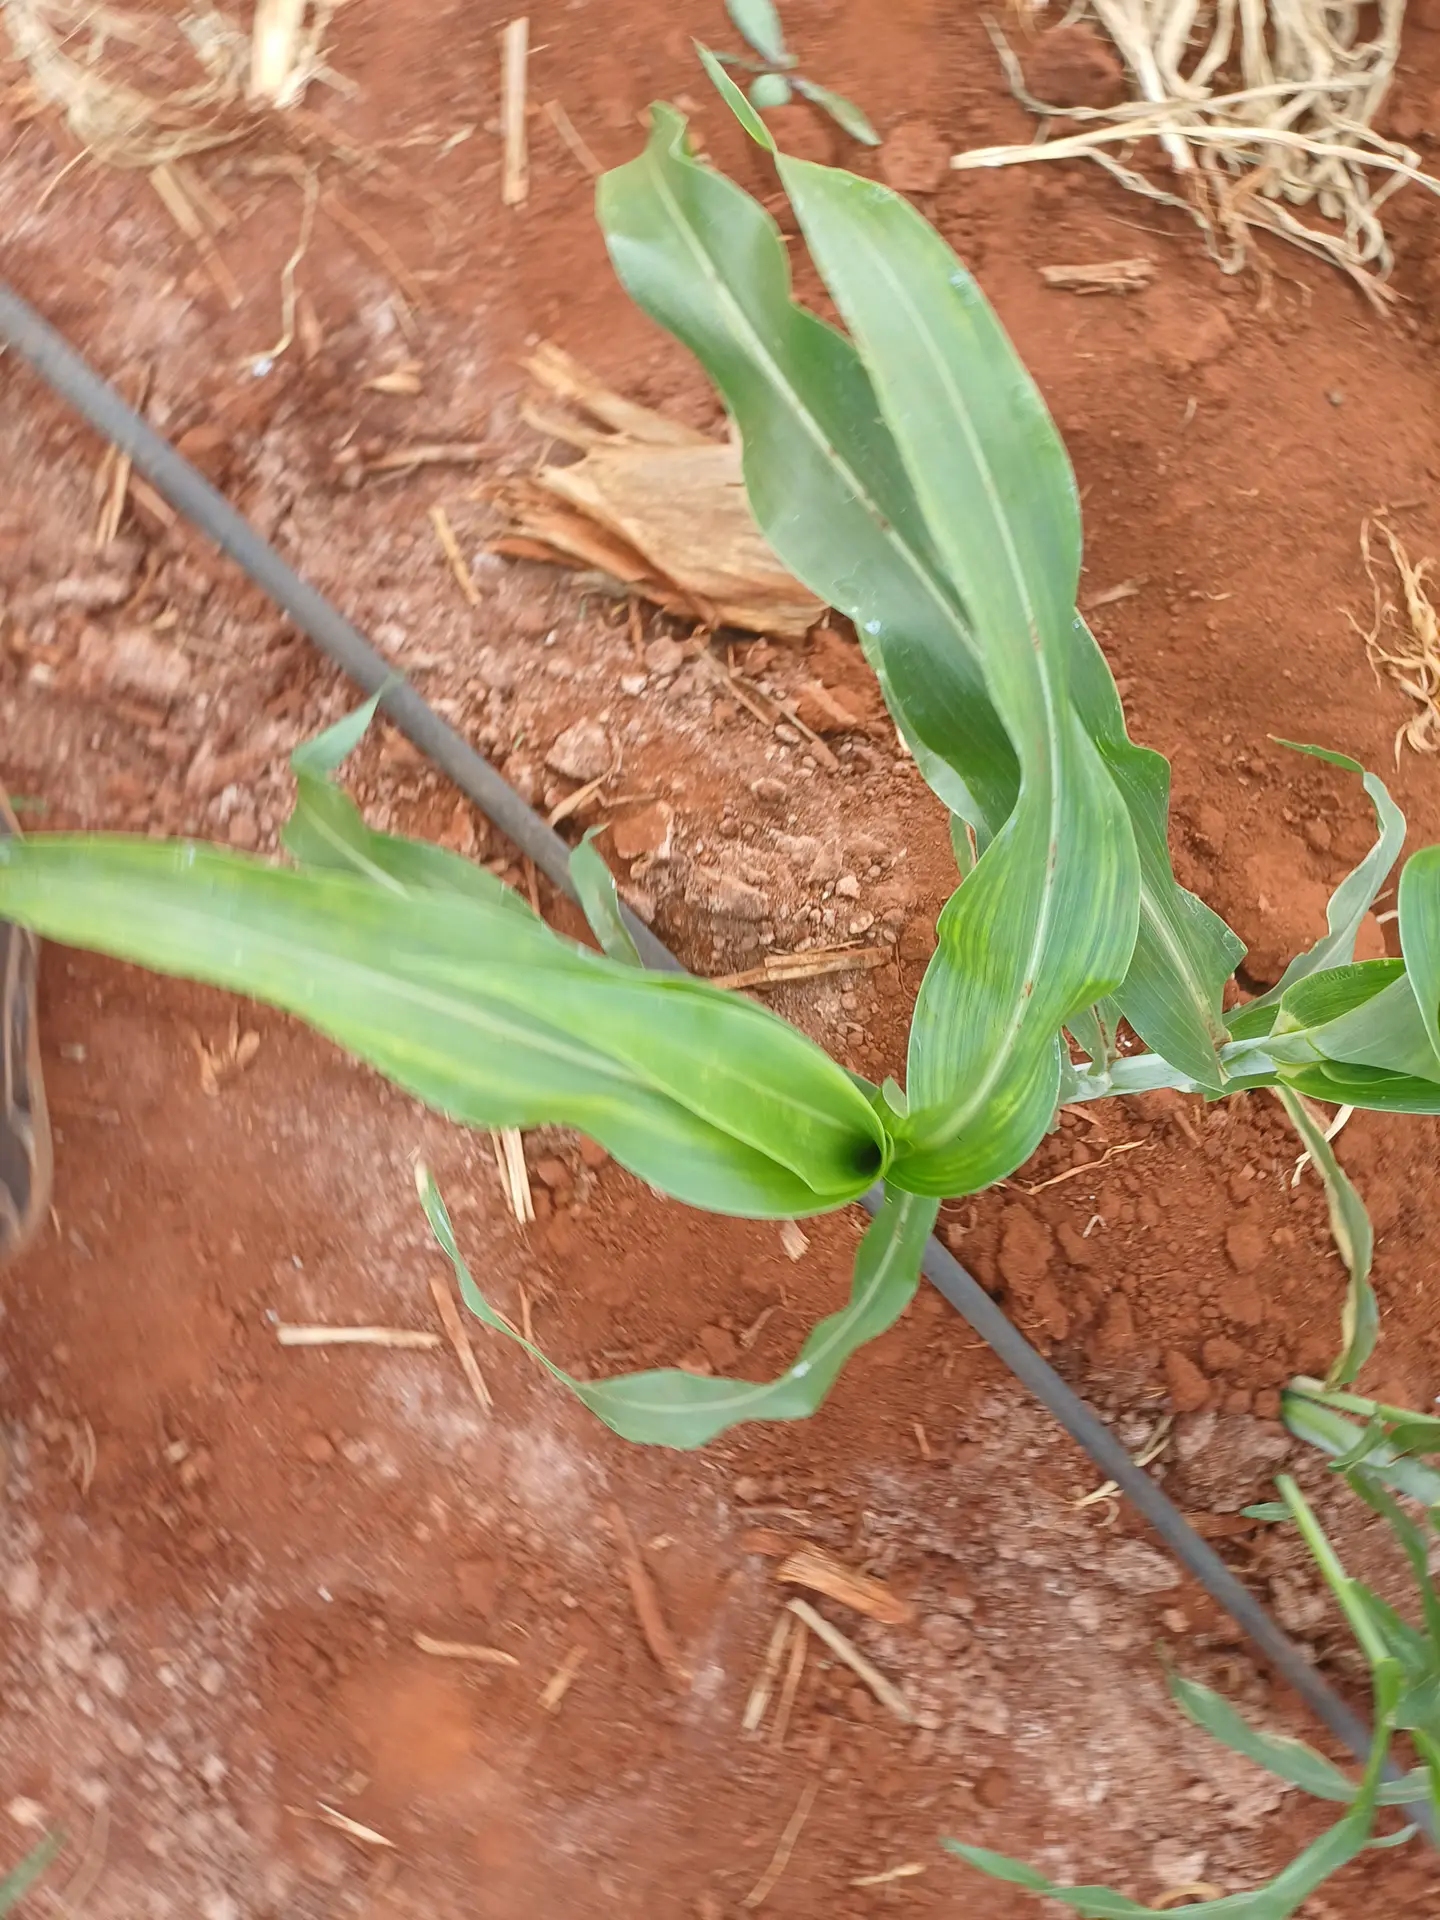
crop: sorghum
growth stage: vegetative
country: Kenya
